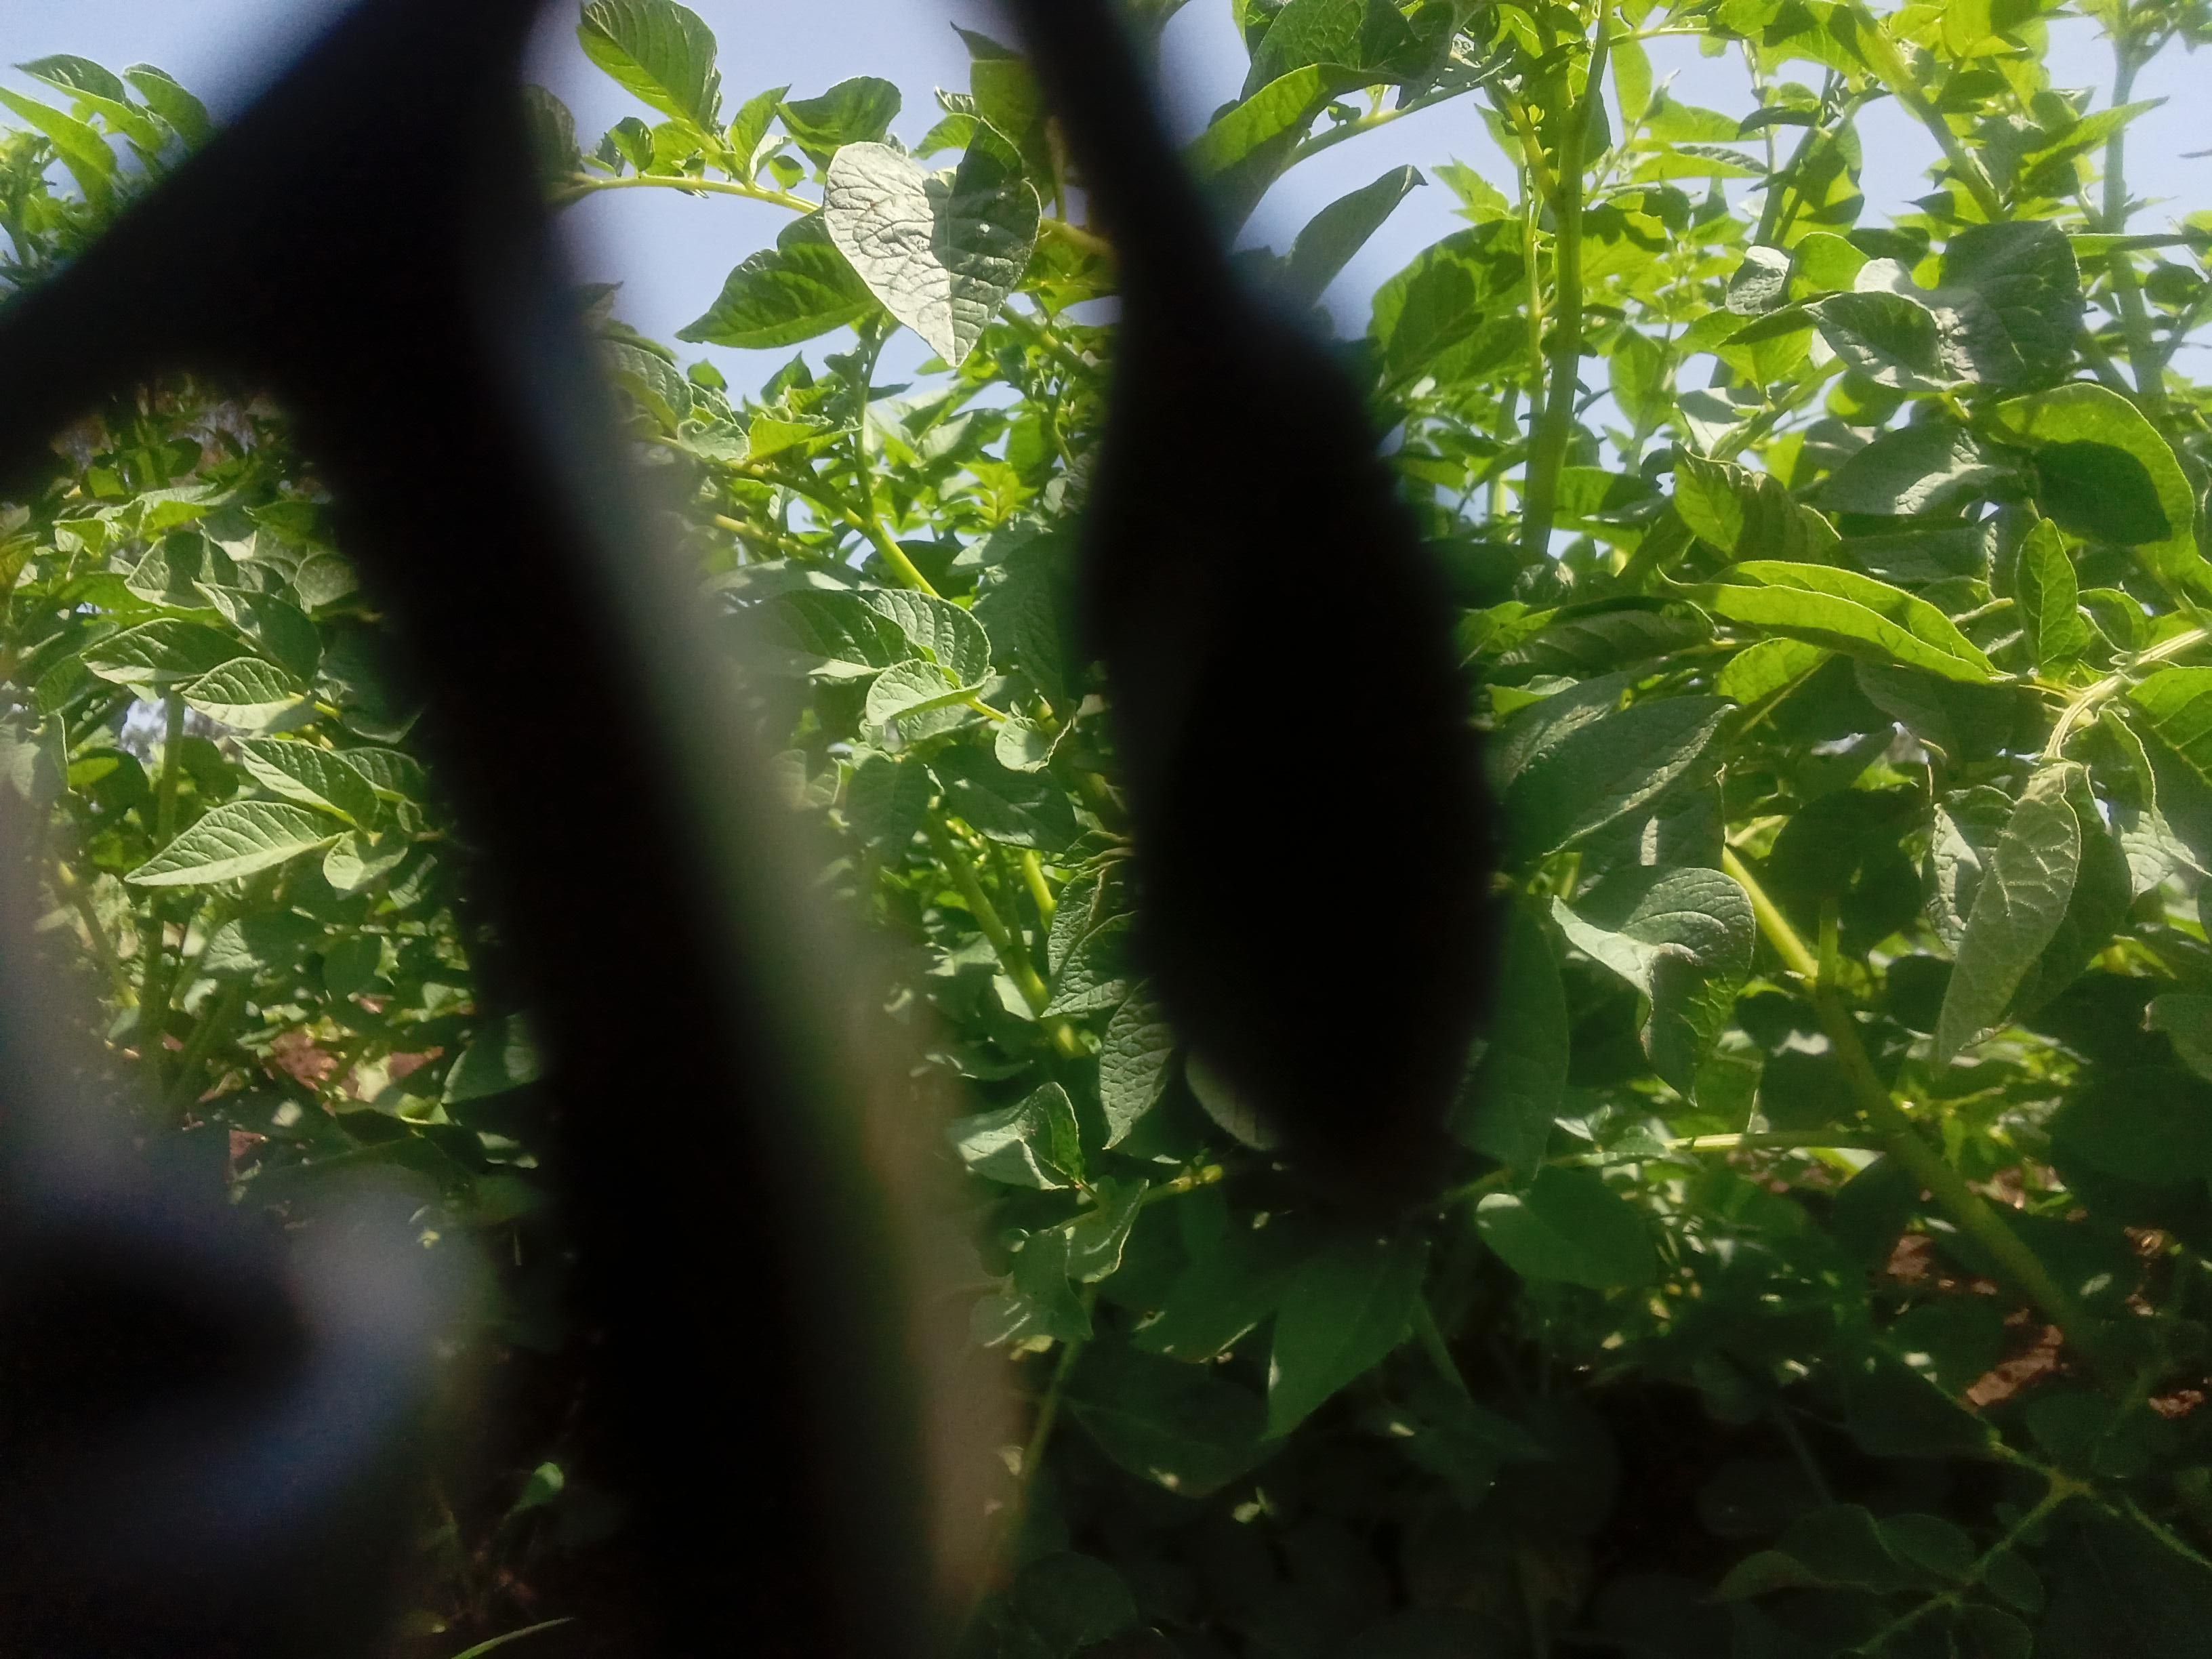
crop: potato
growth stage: vegetative
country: Kenya
